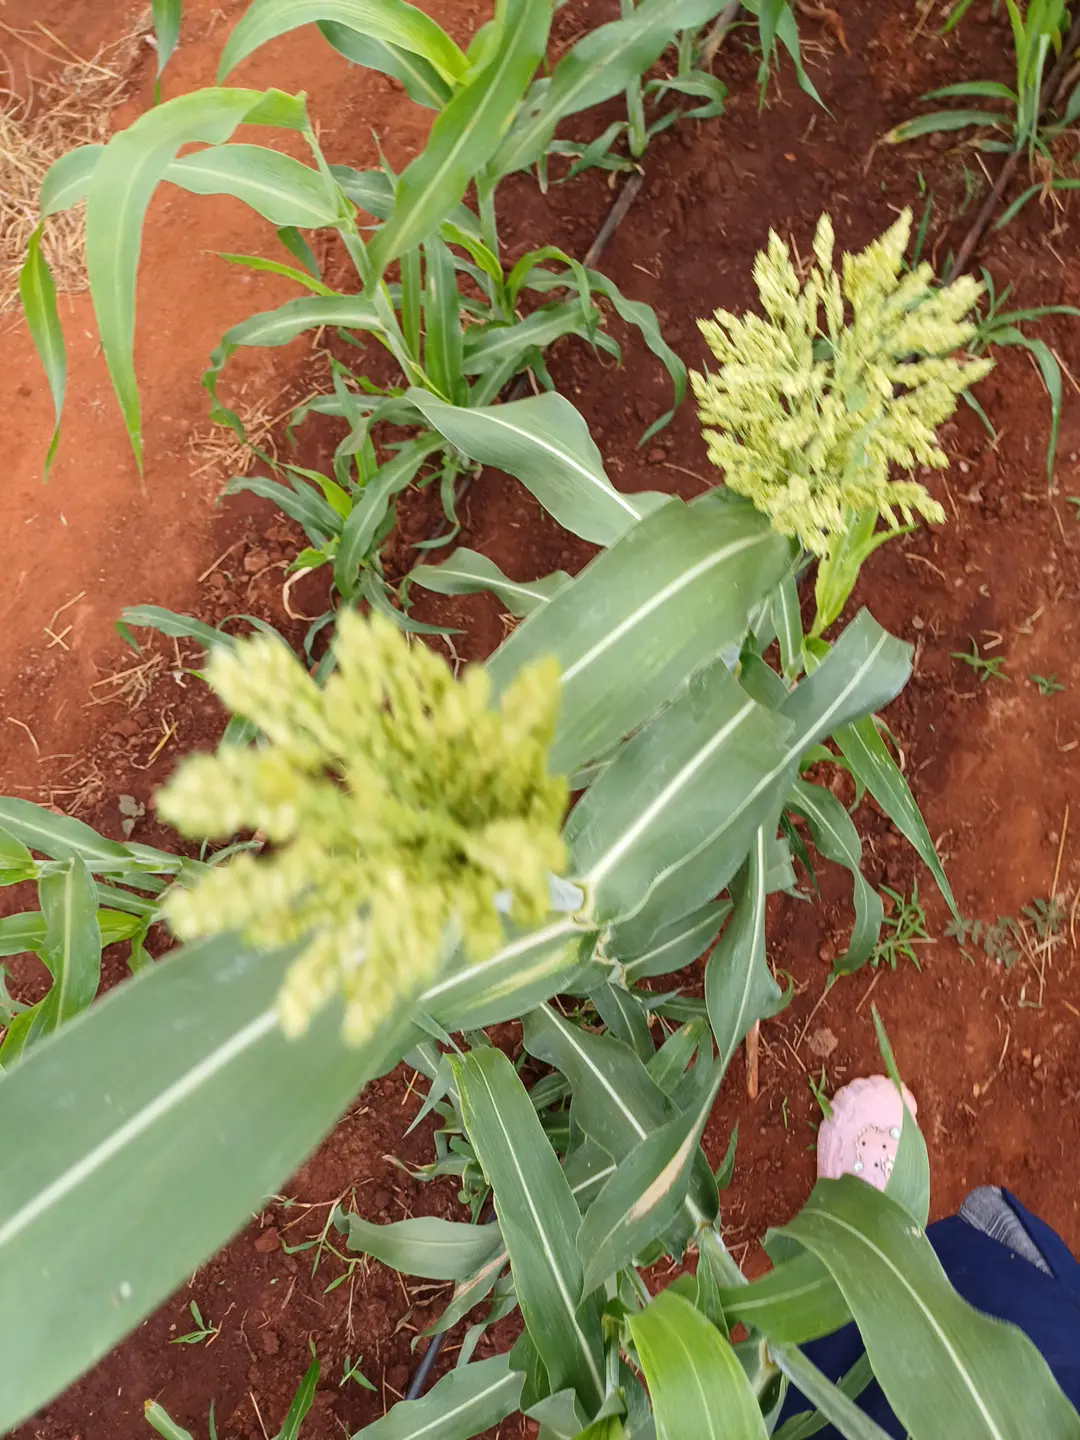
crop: sorghum
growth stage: heading tuber
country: Kenya
